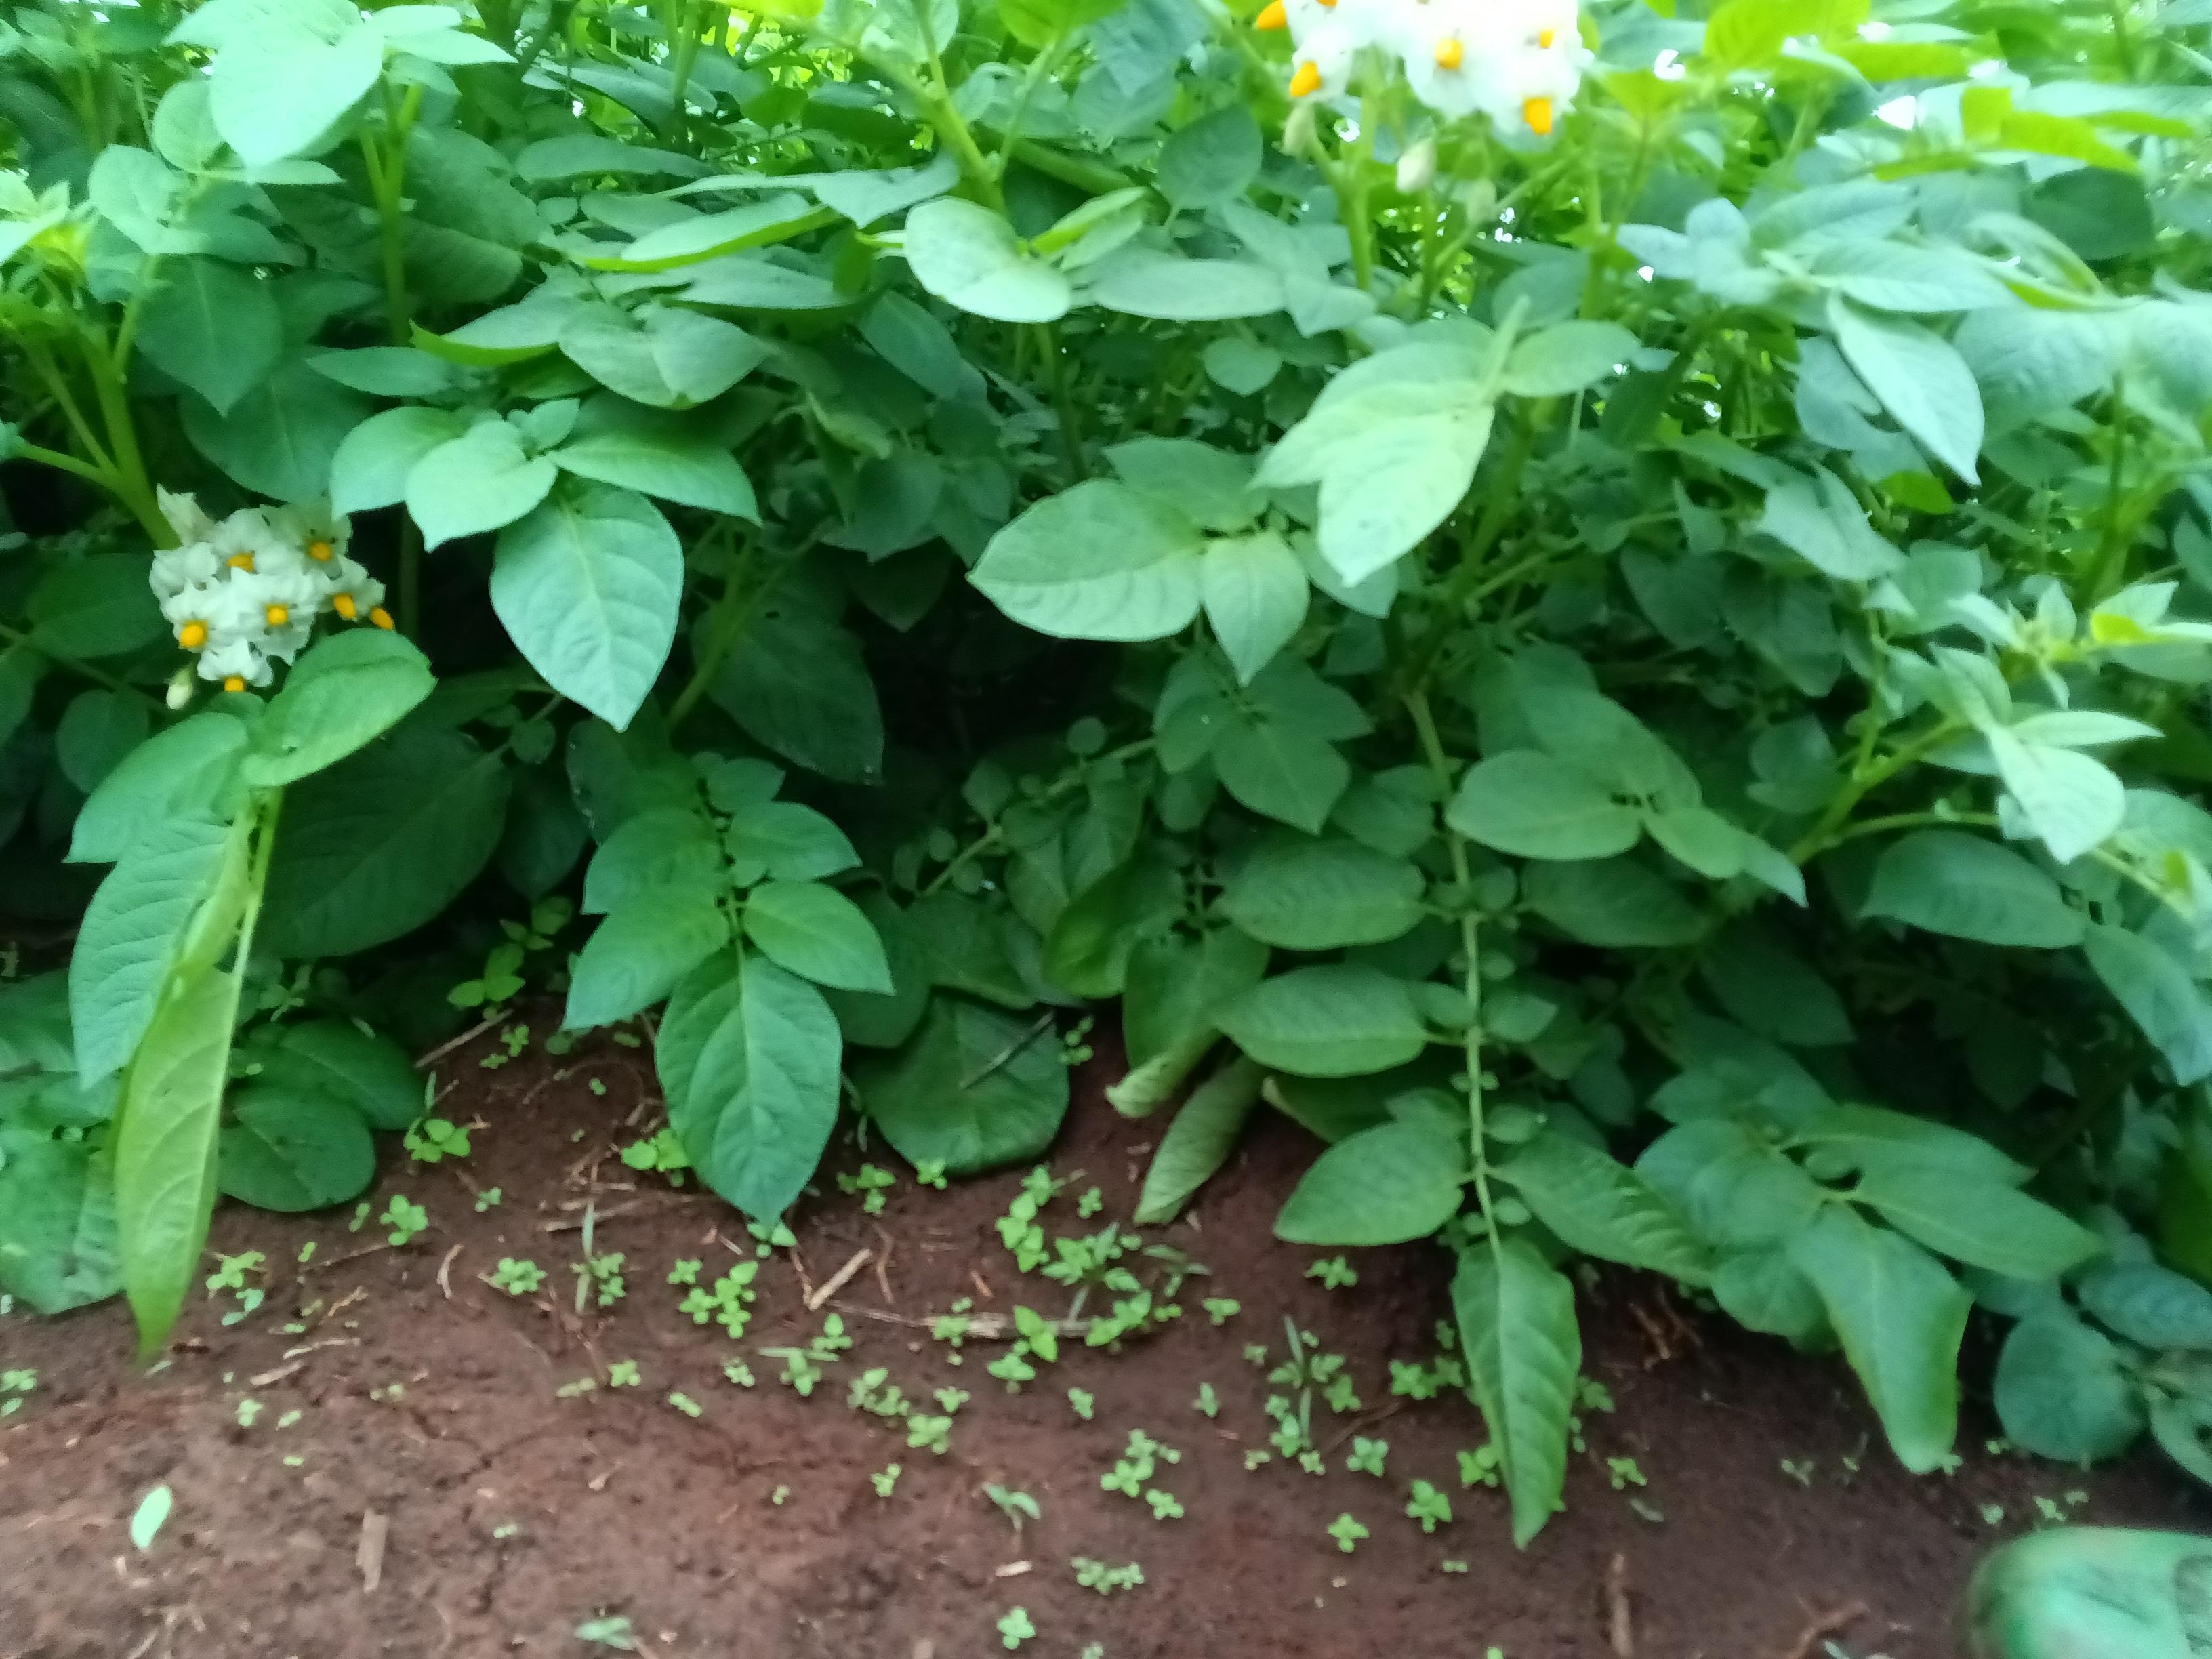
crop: potato
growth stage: flowering
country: Kenya
